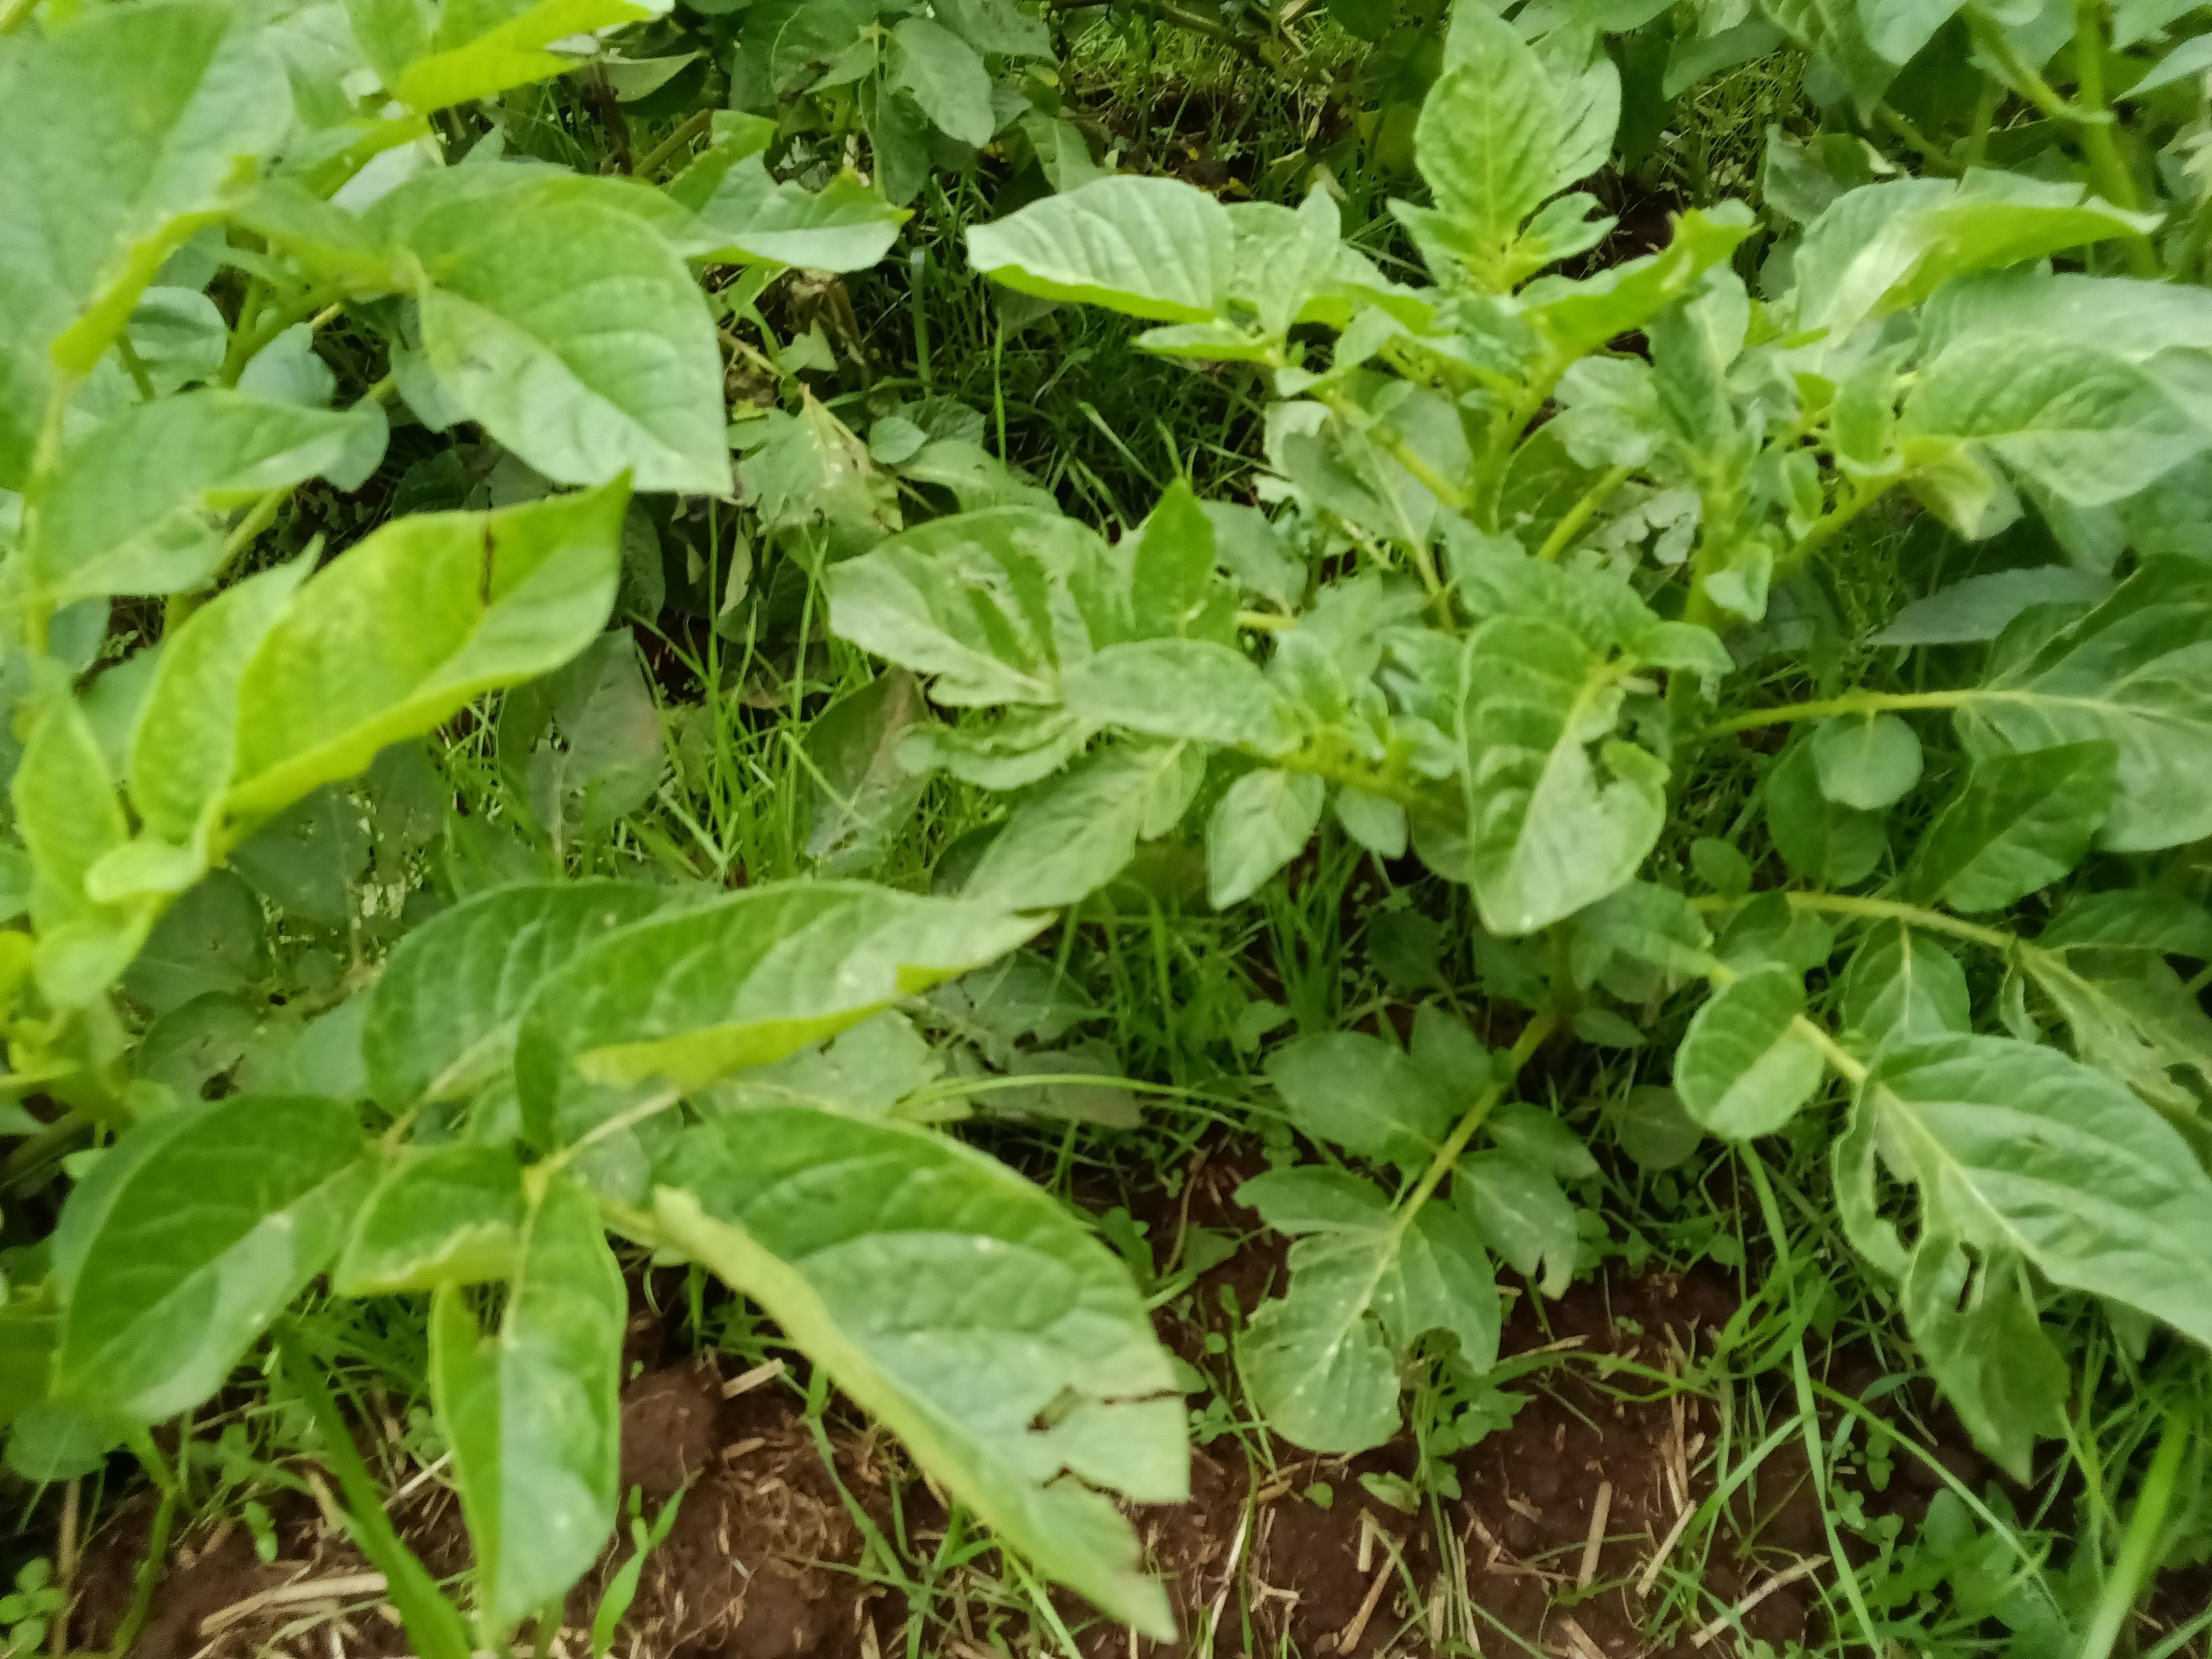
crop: potato
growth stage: vegetative
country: Kenya
